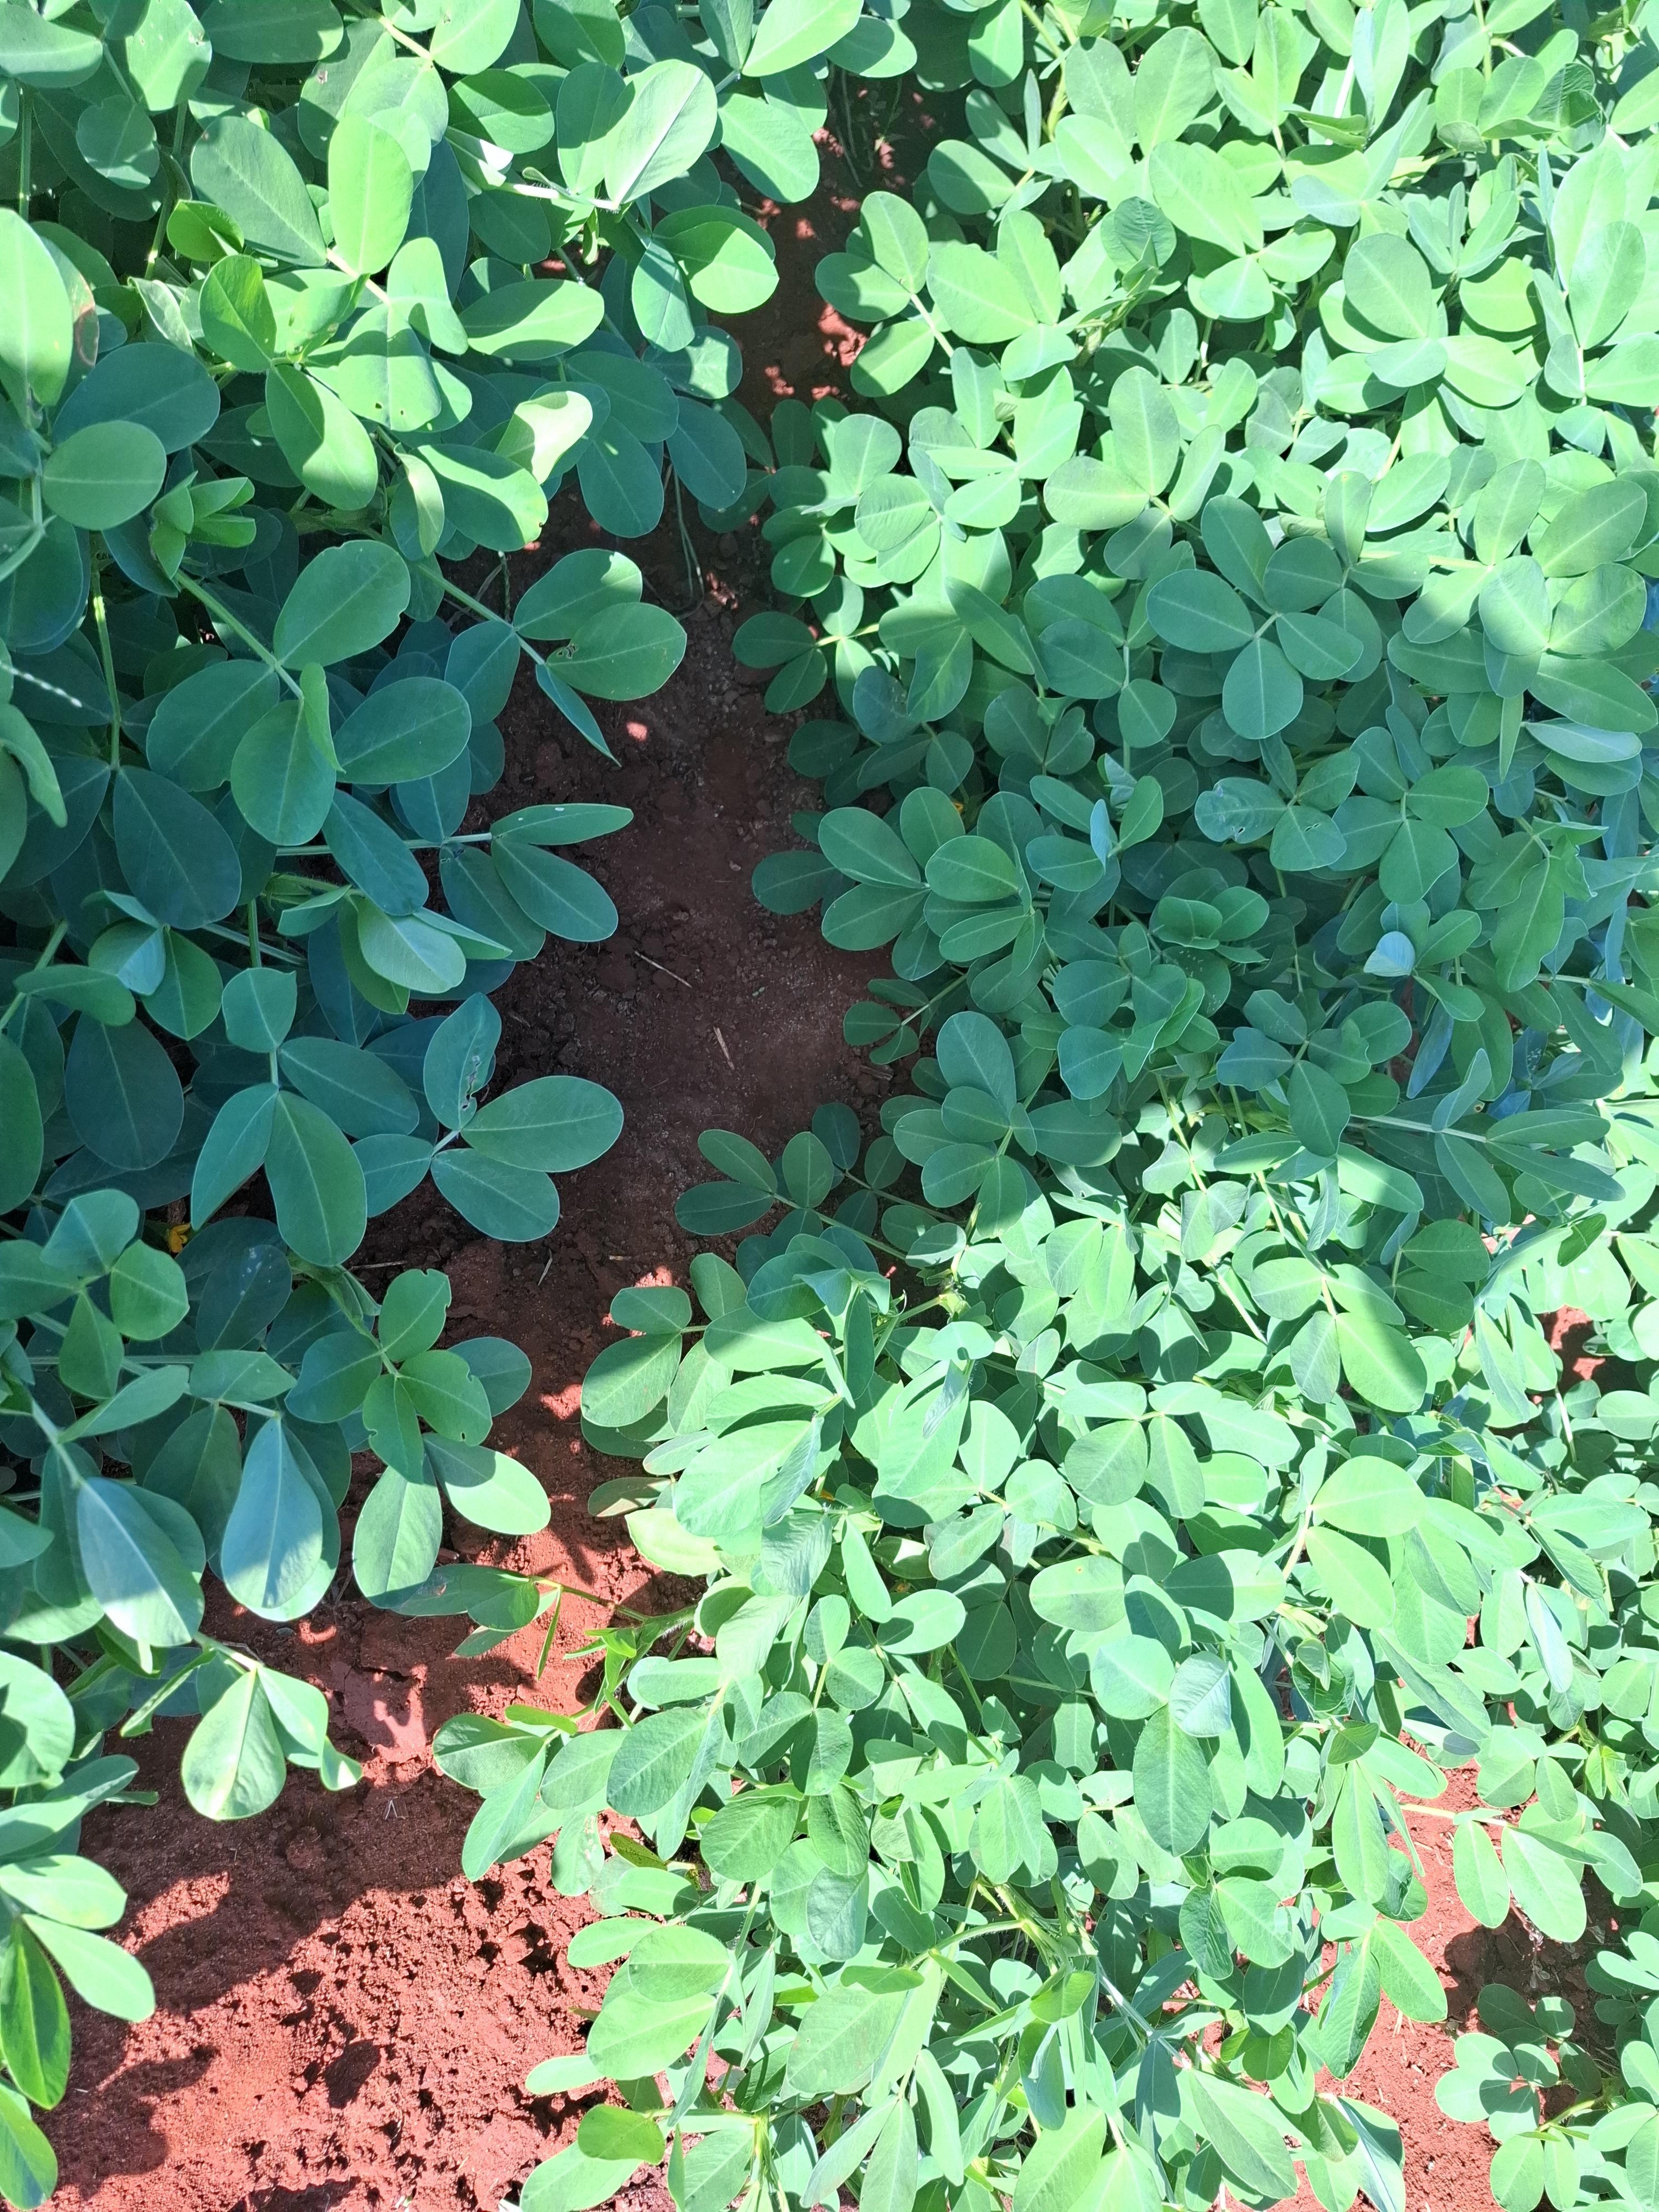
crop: groundnut
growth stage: flowering
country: Kenya
